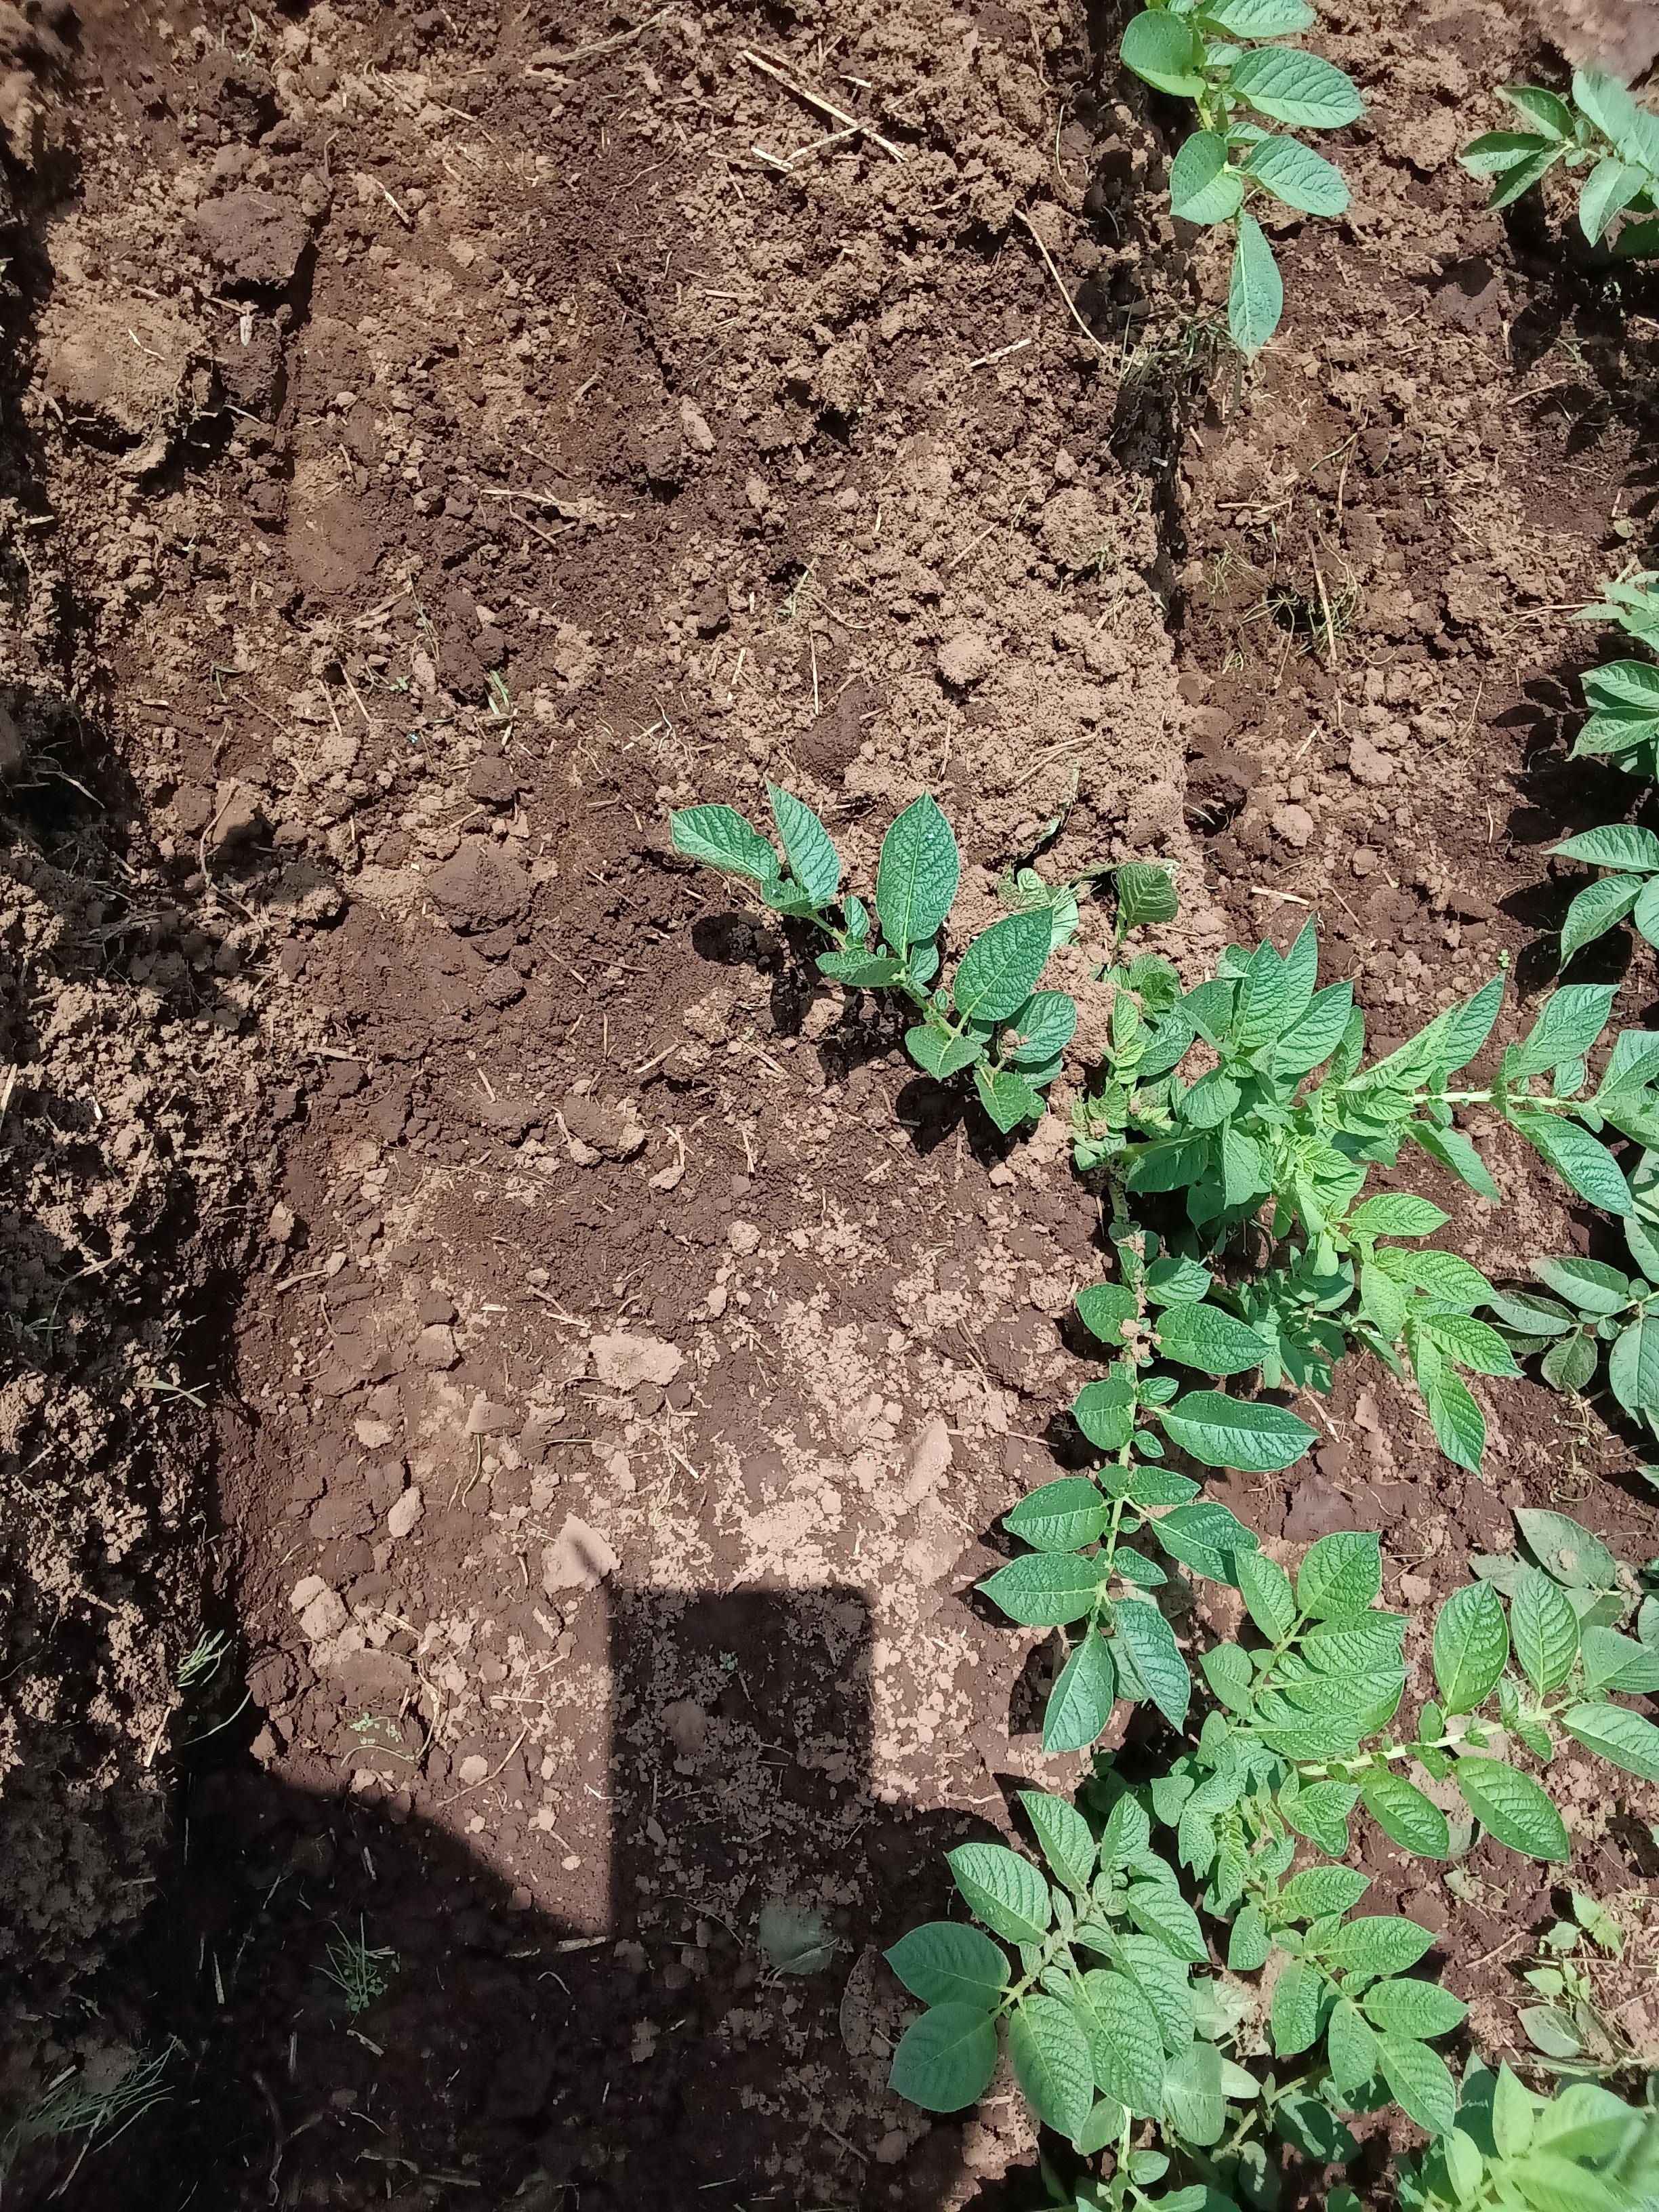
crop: potato
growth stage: vegetative
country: Kenya
